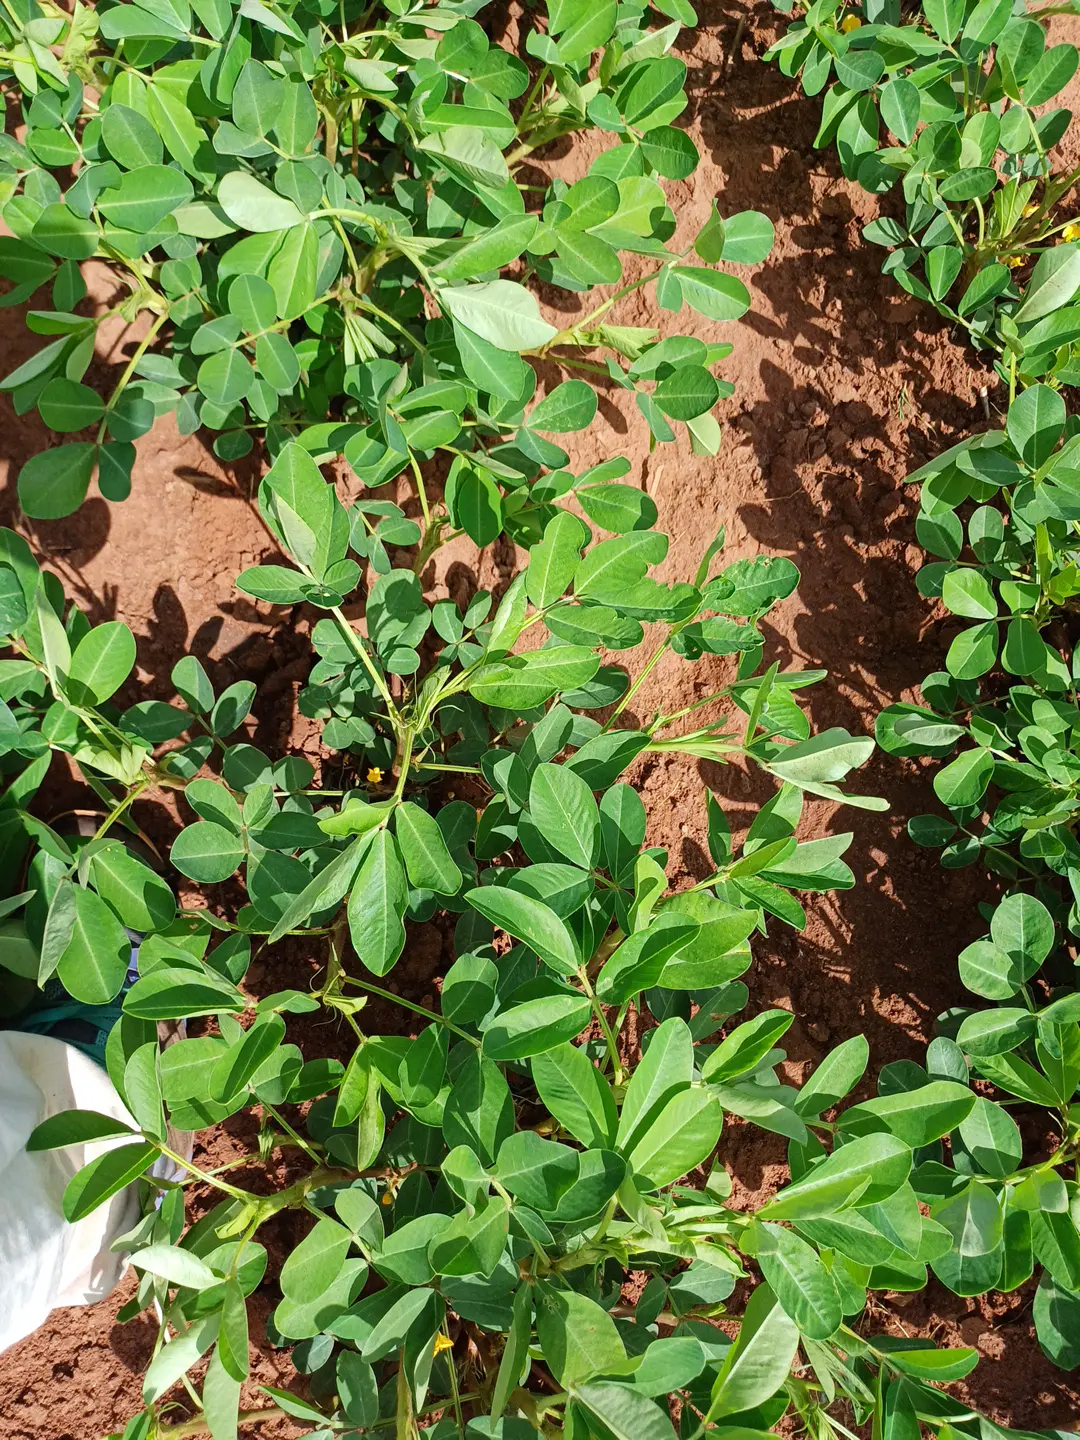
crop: groundnut
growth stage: flowering
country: Kenya
